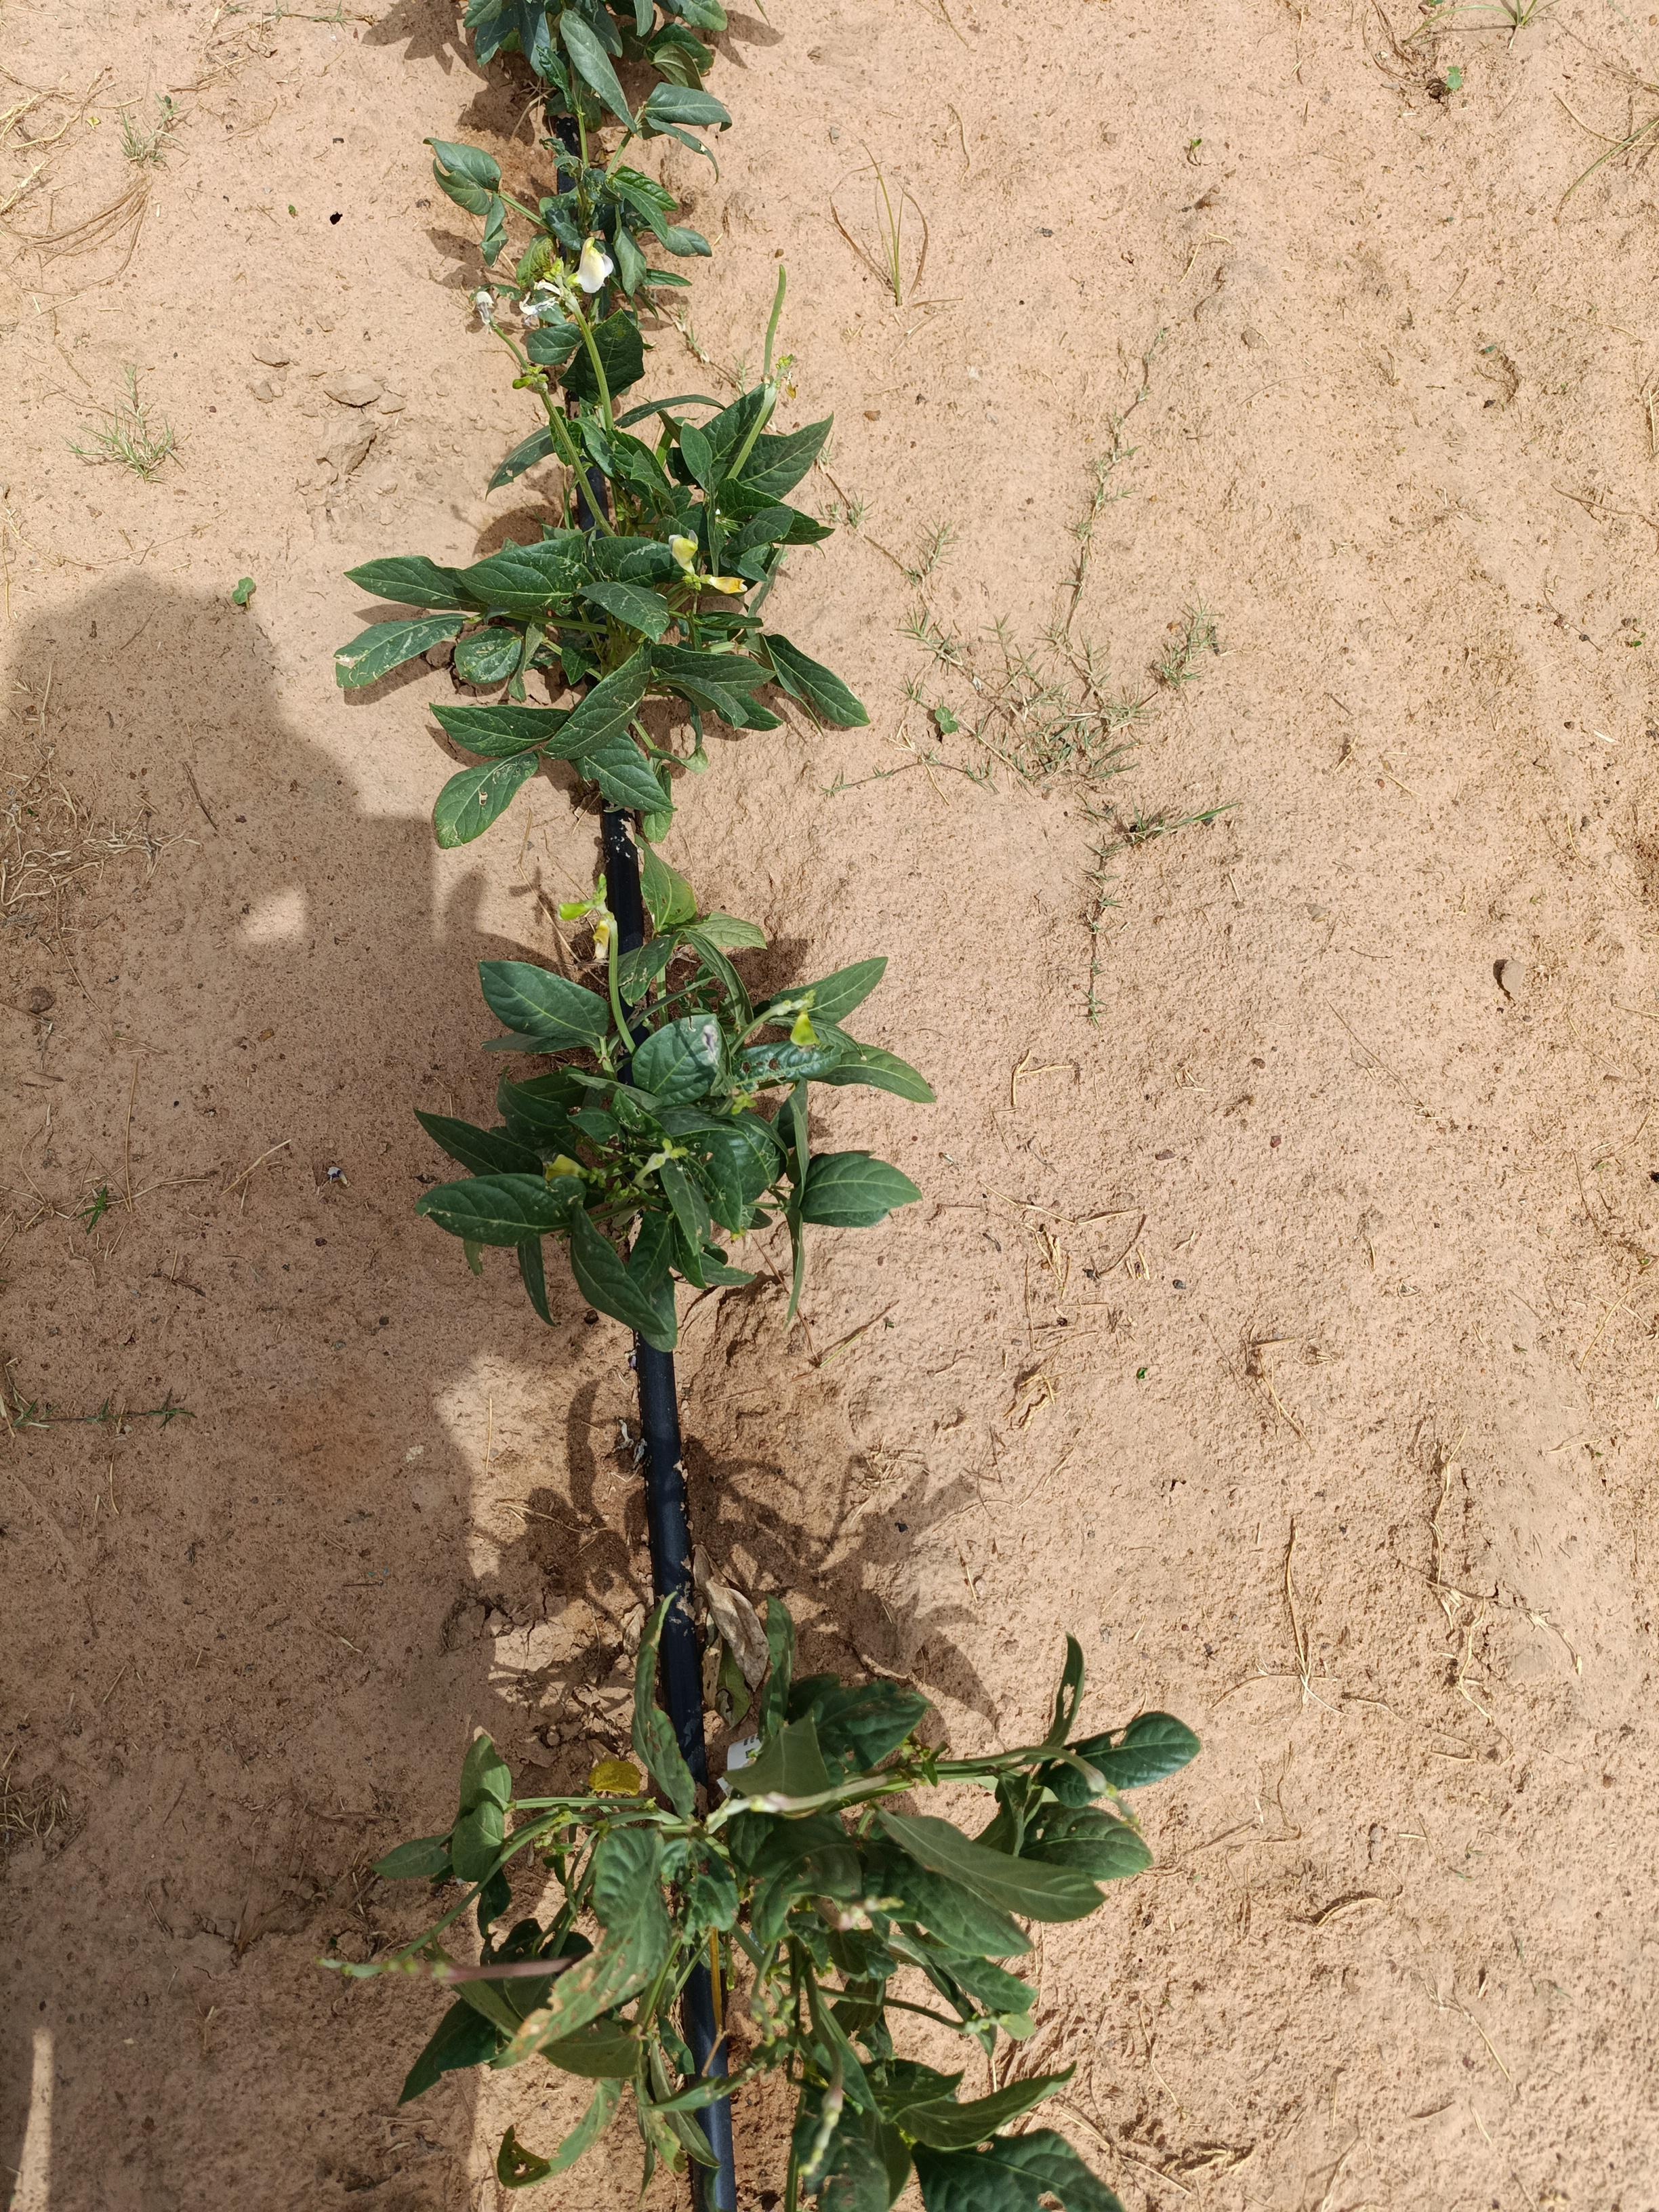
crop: cowpea
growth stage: flowering
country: Nigeria
